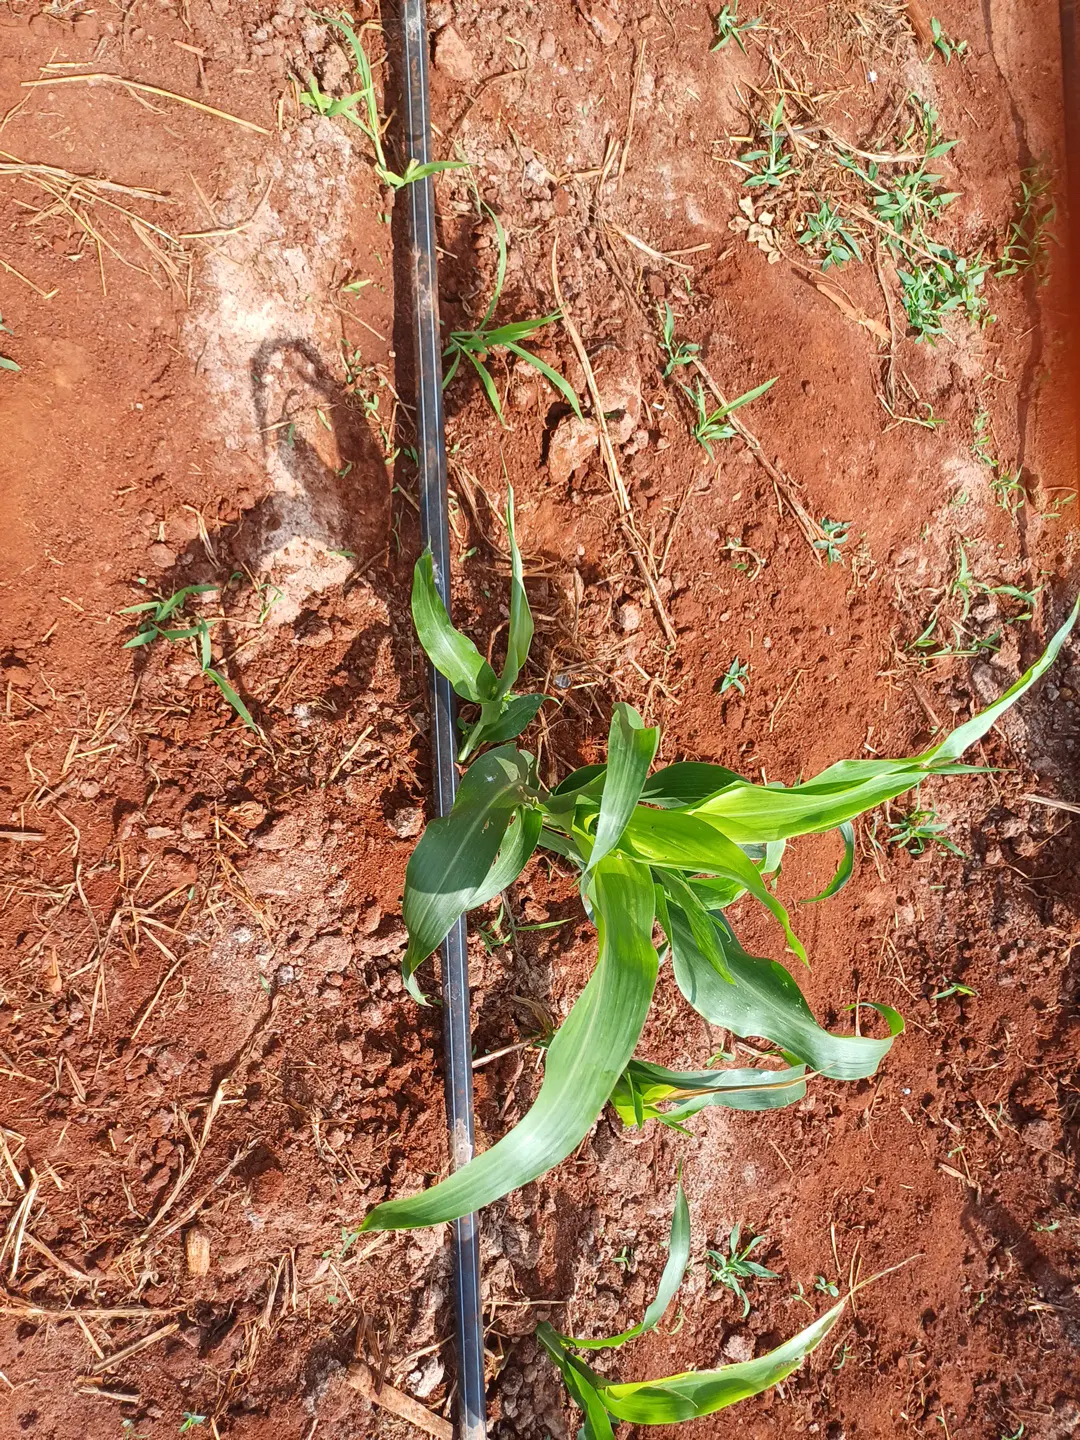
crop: sorghum
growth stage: elongation stem
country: Kenya
